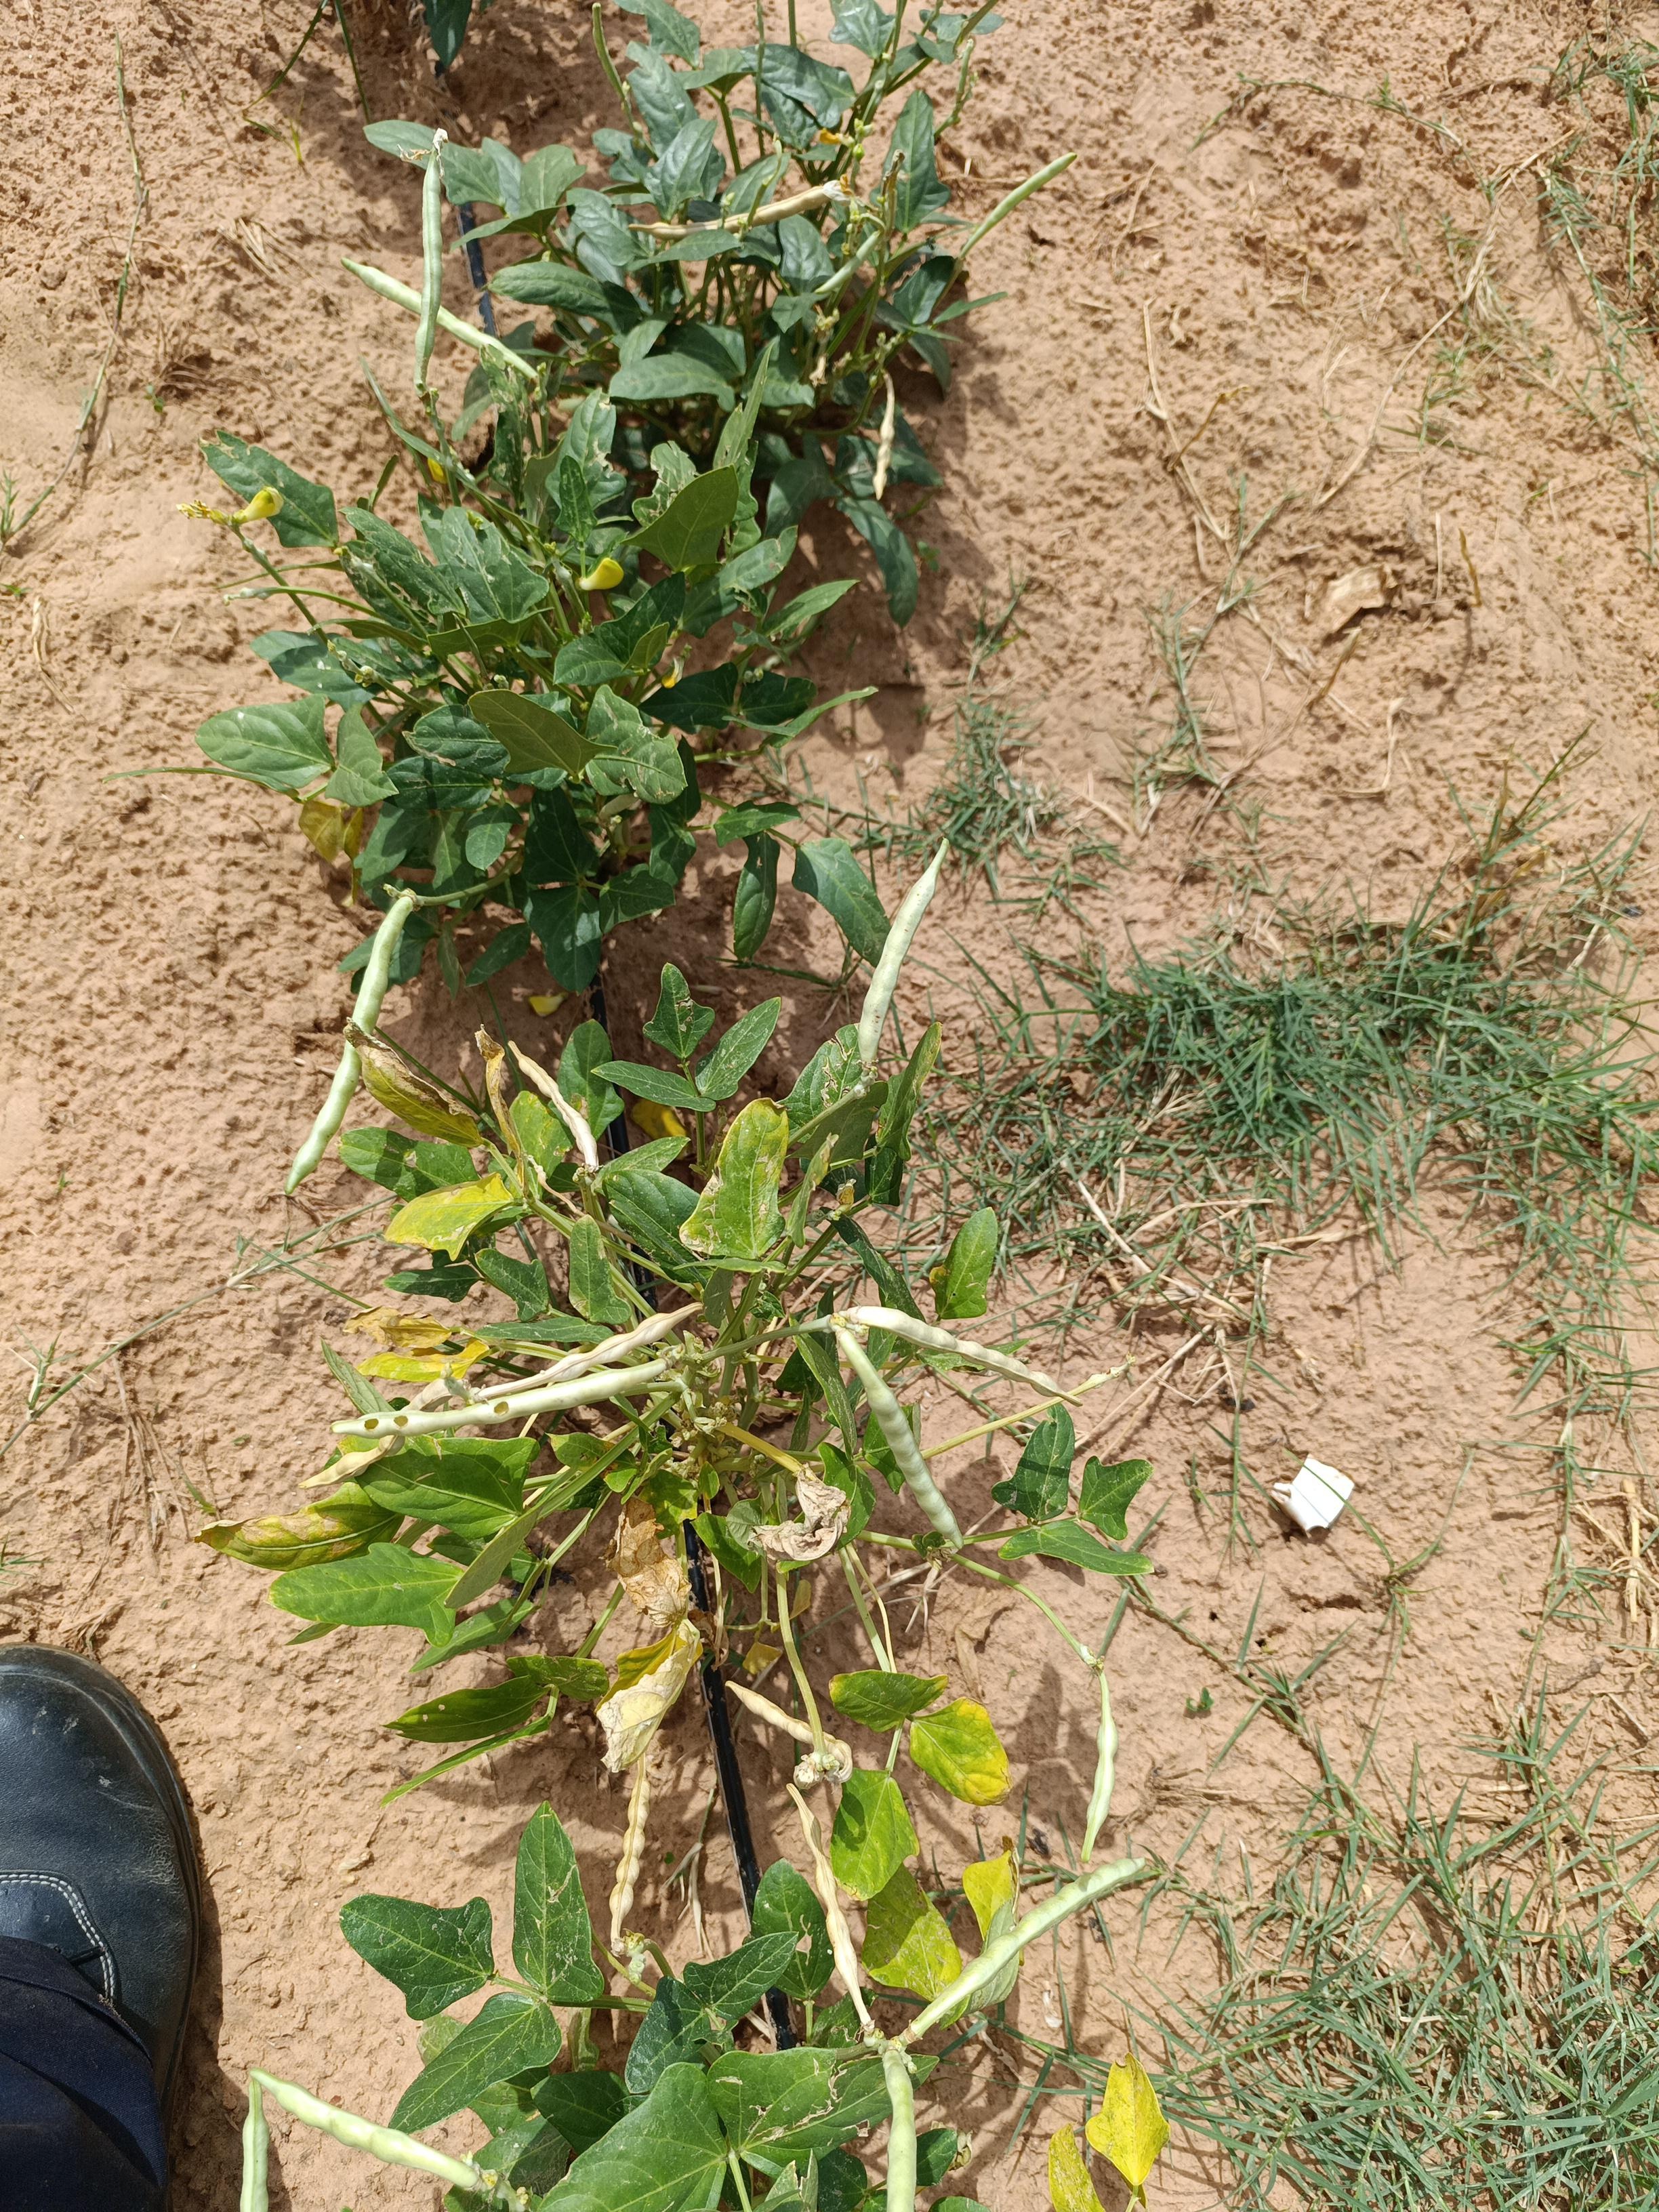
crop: cowpea
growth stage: development pod
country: Nigeria
